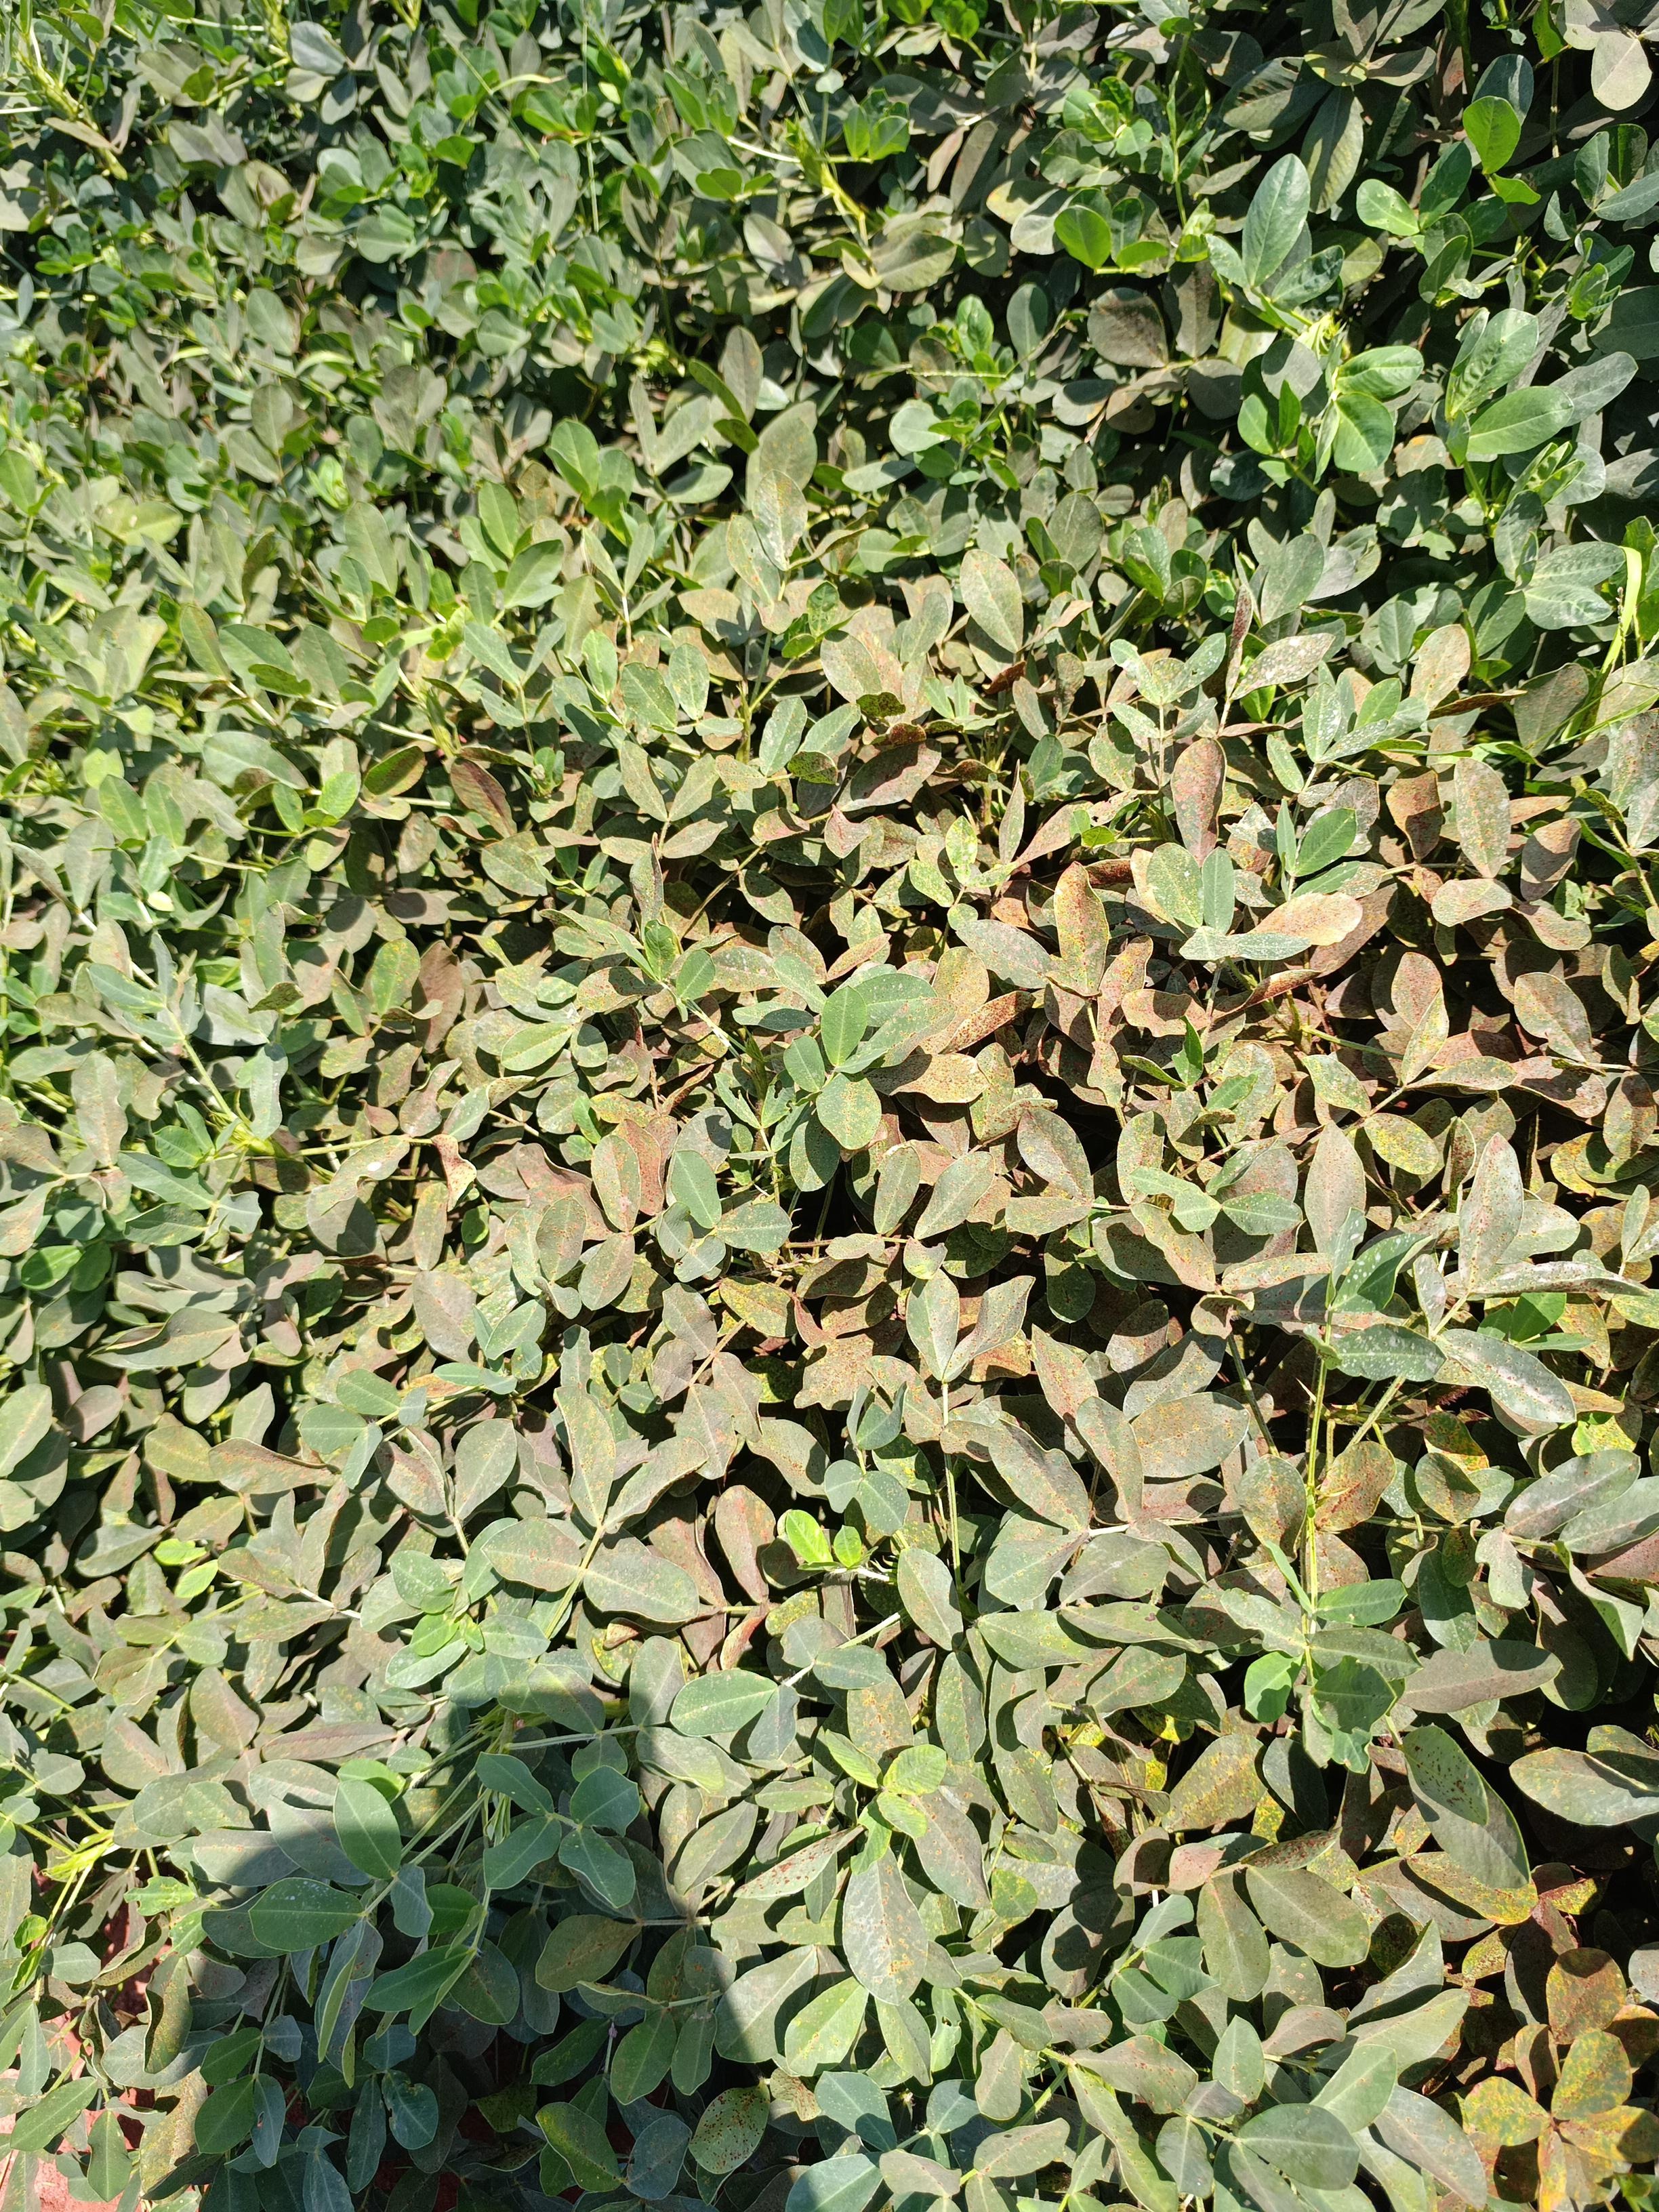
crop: groundnut
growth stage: pegging
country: Kenya
